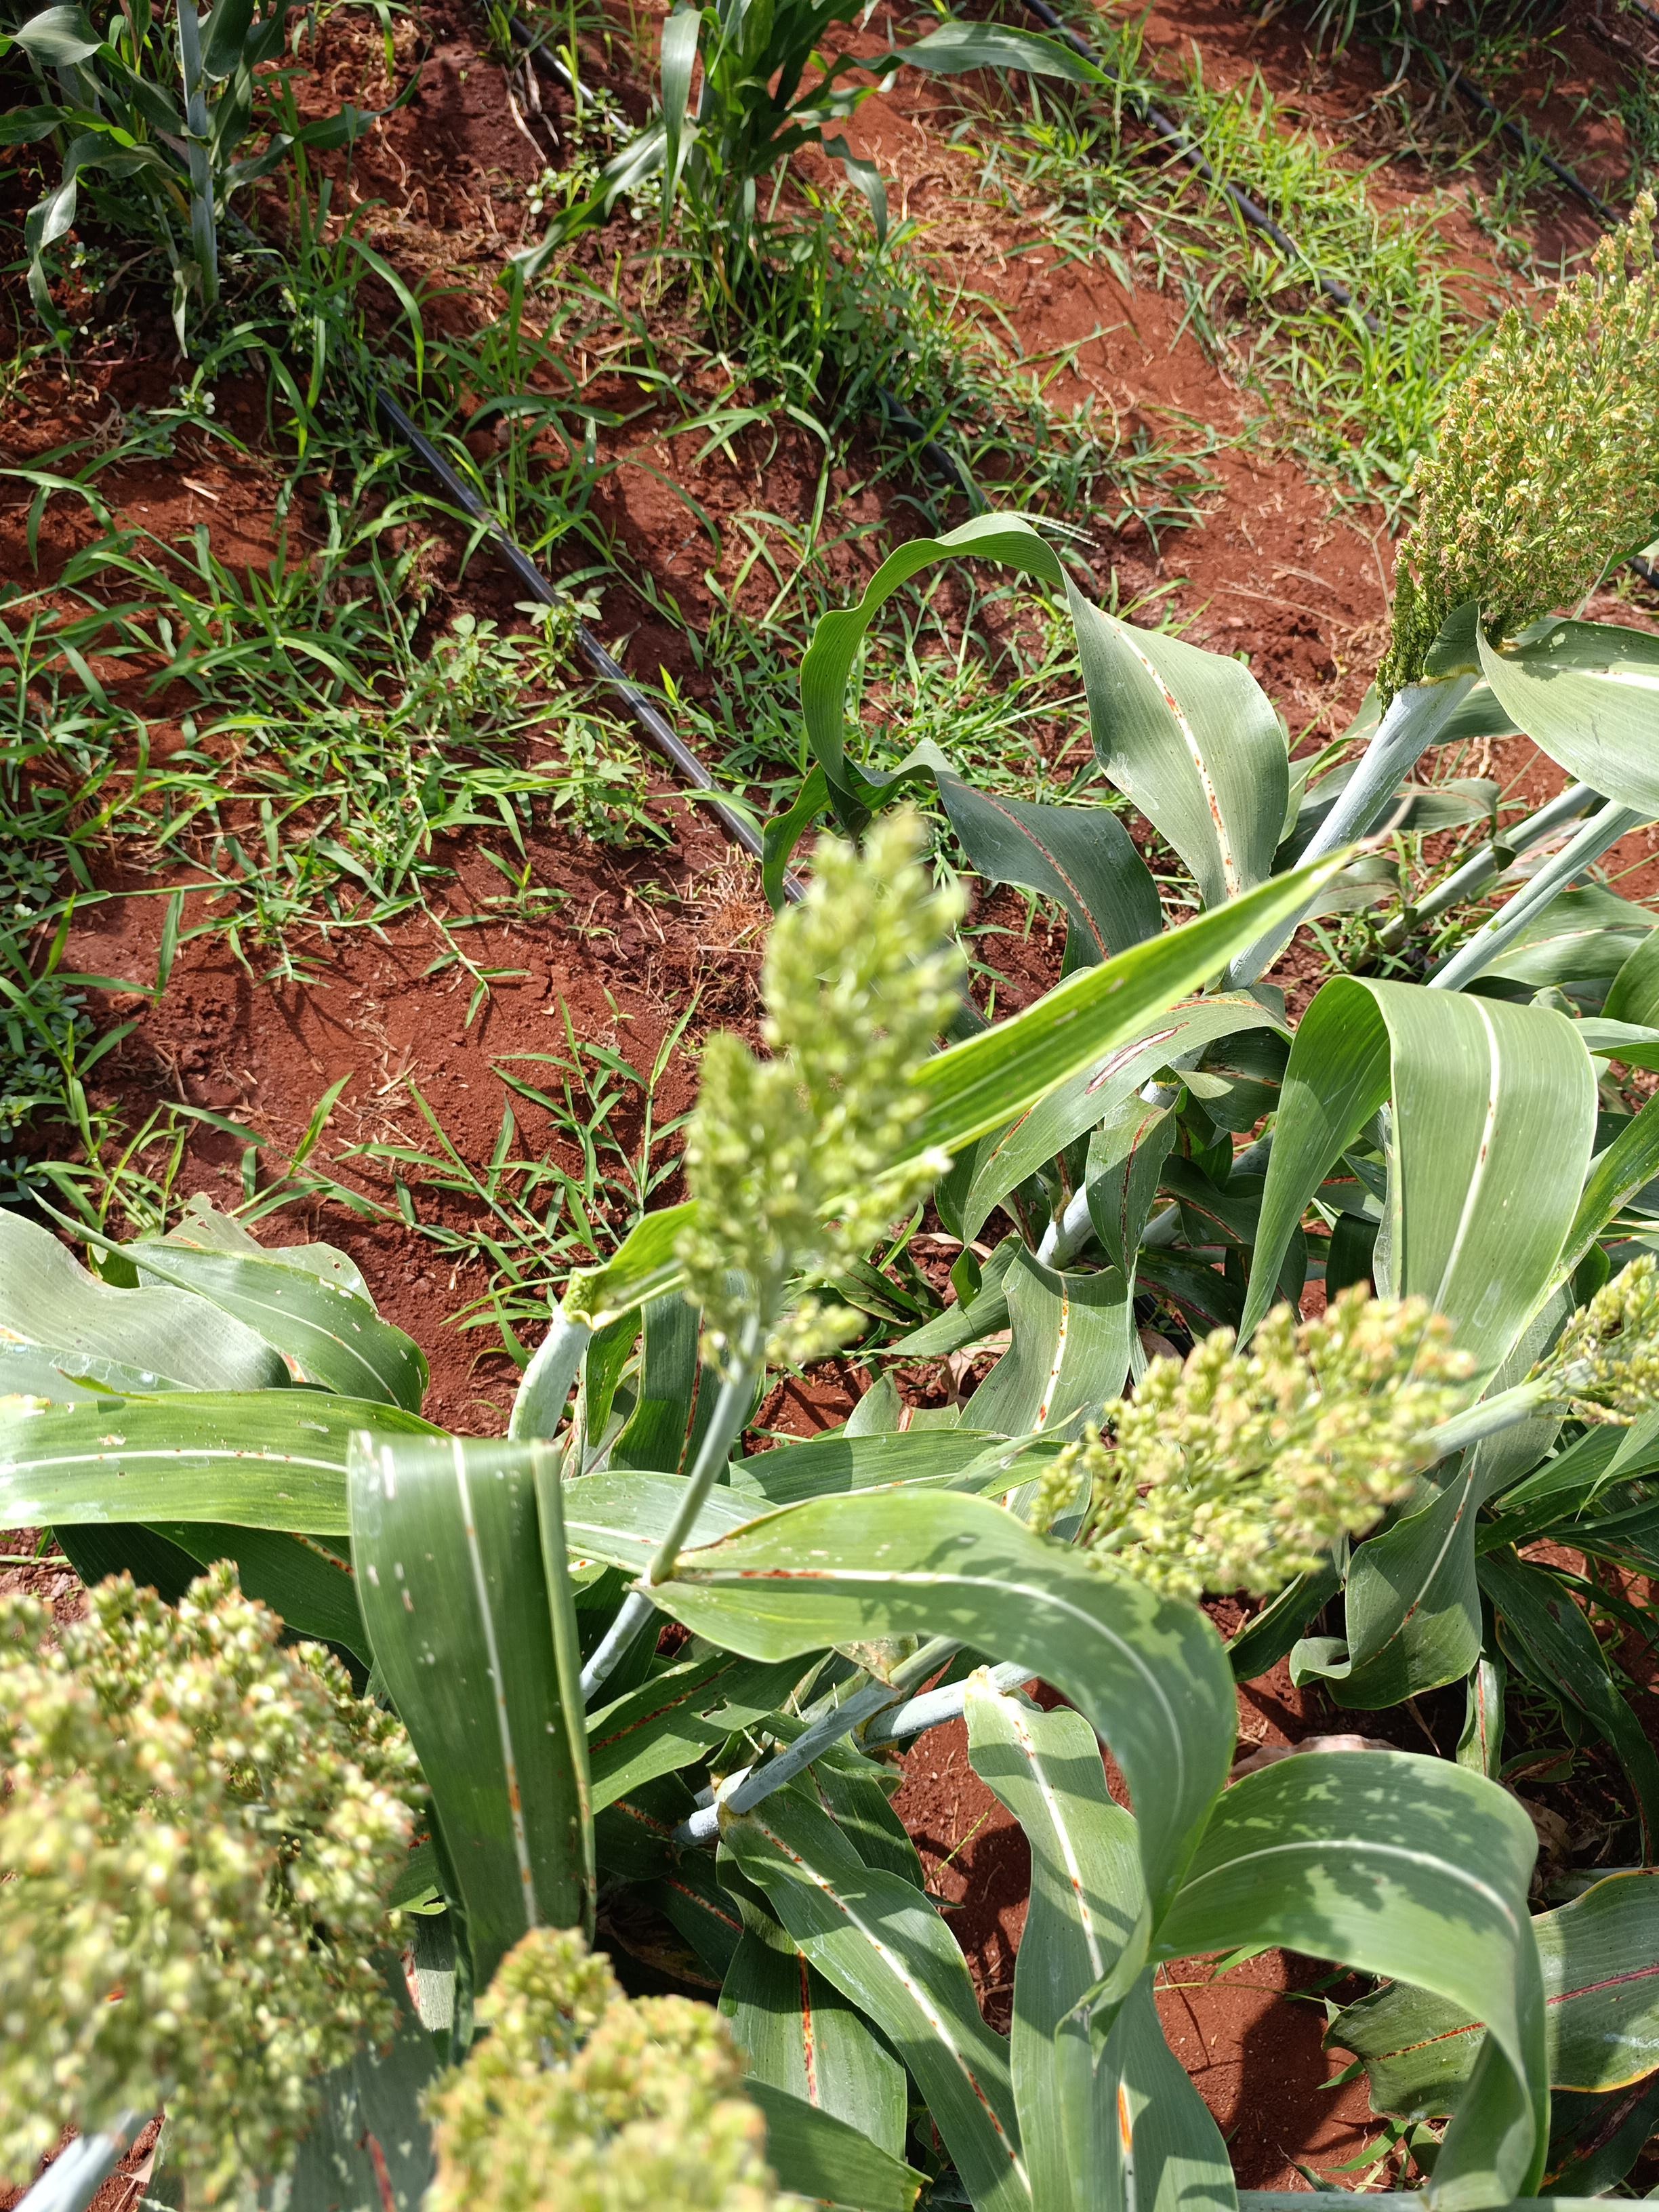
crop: sorghum
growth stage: flowering
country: Kenya
